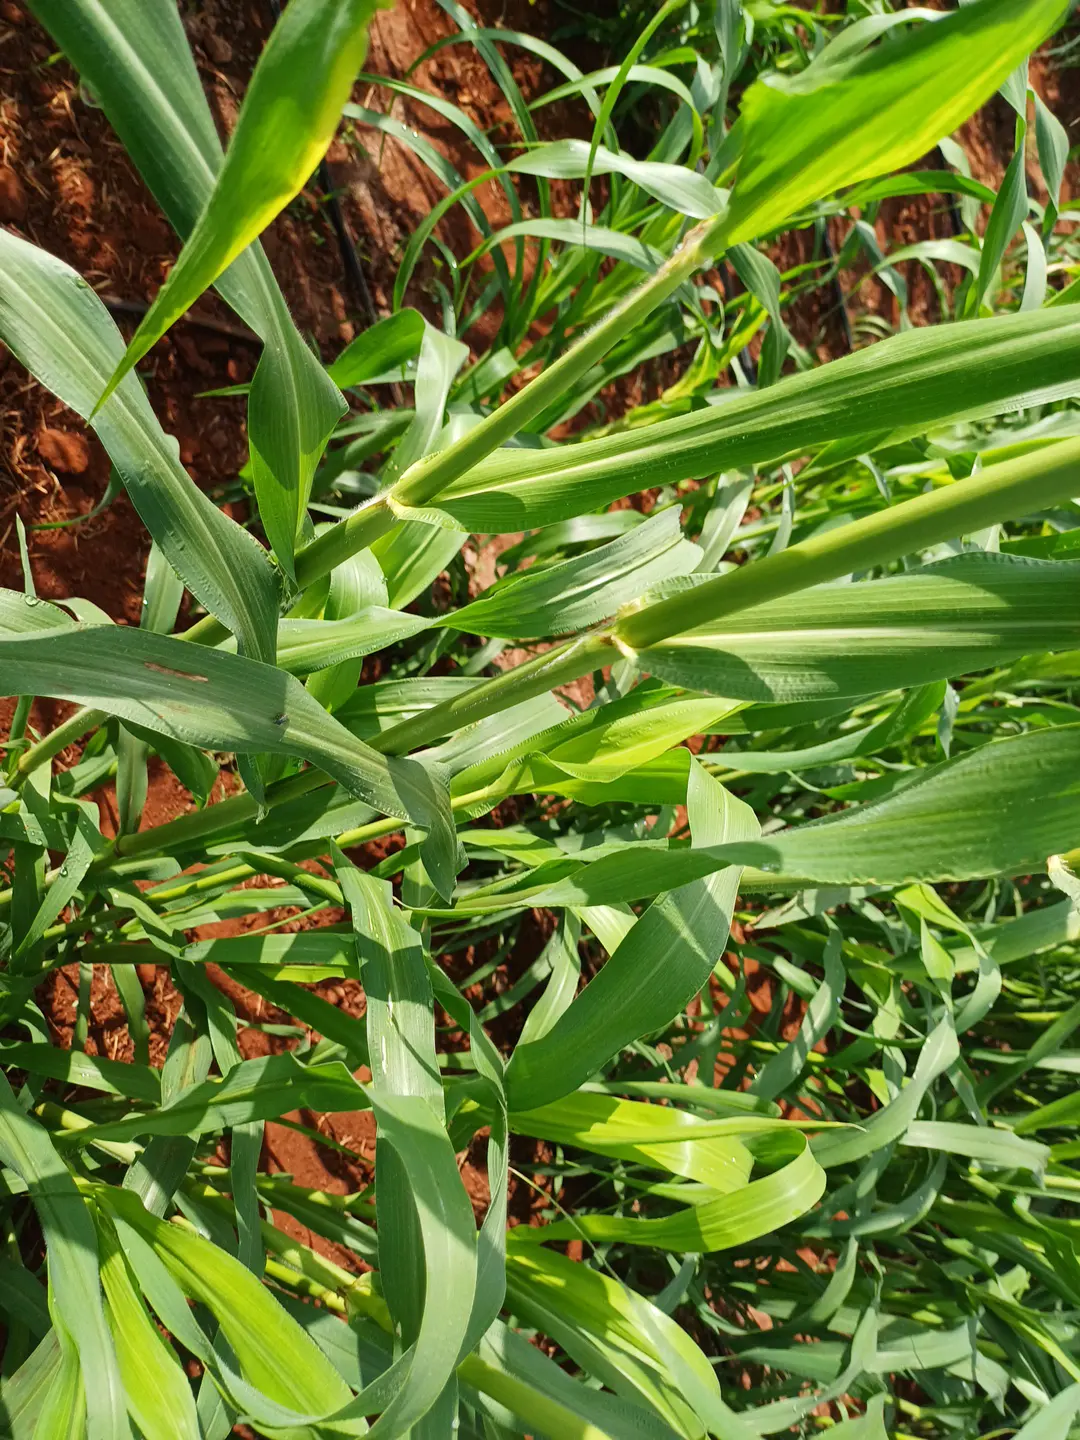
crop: pearl millet
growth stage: flowering
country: Kenya
